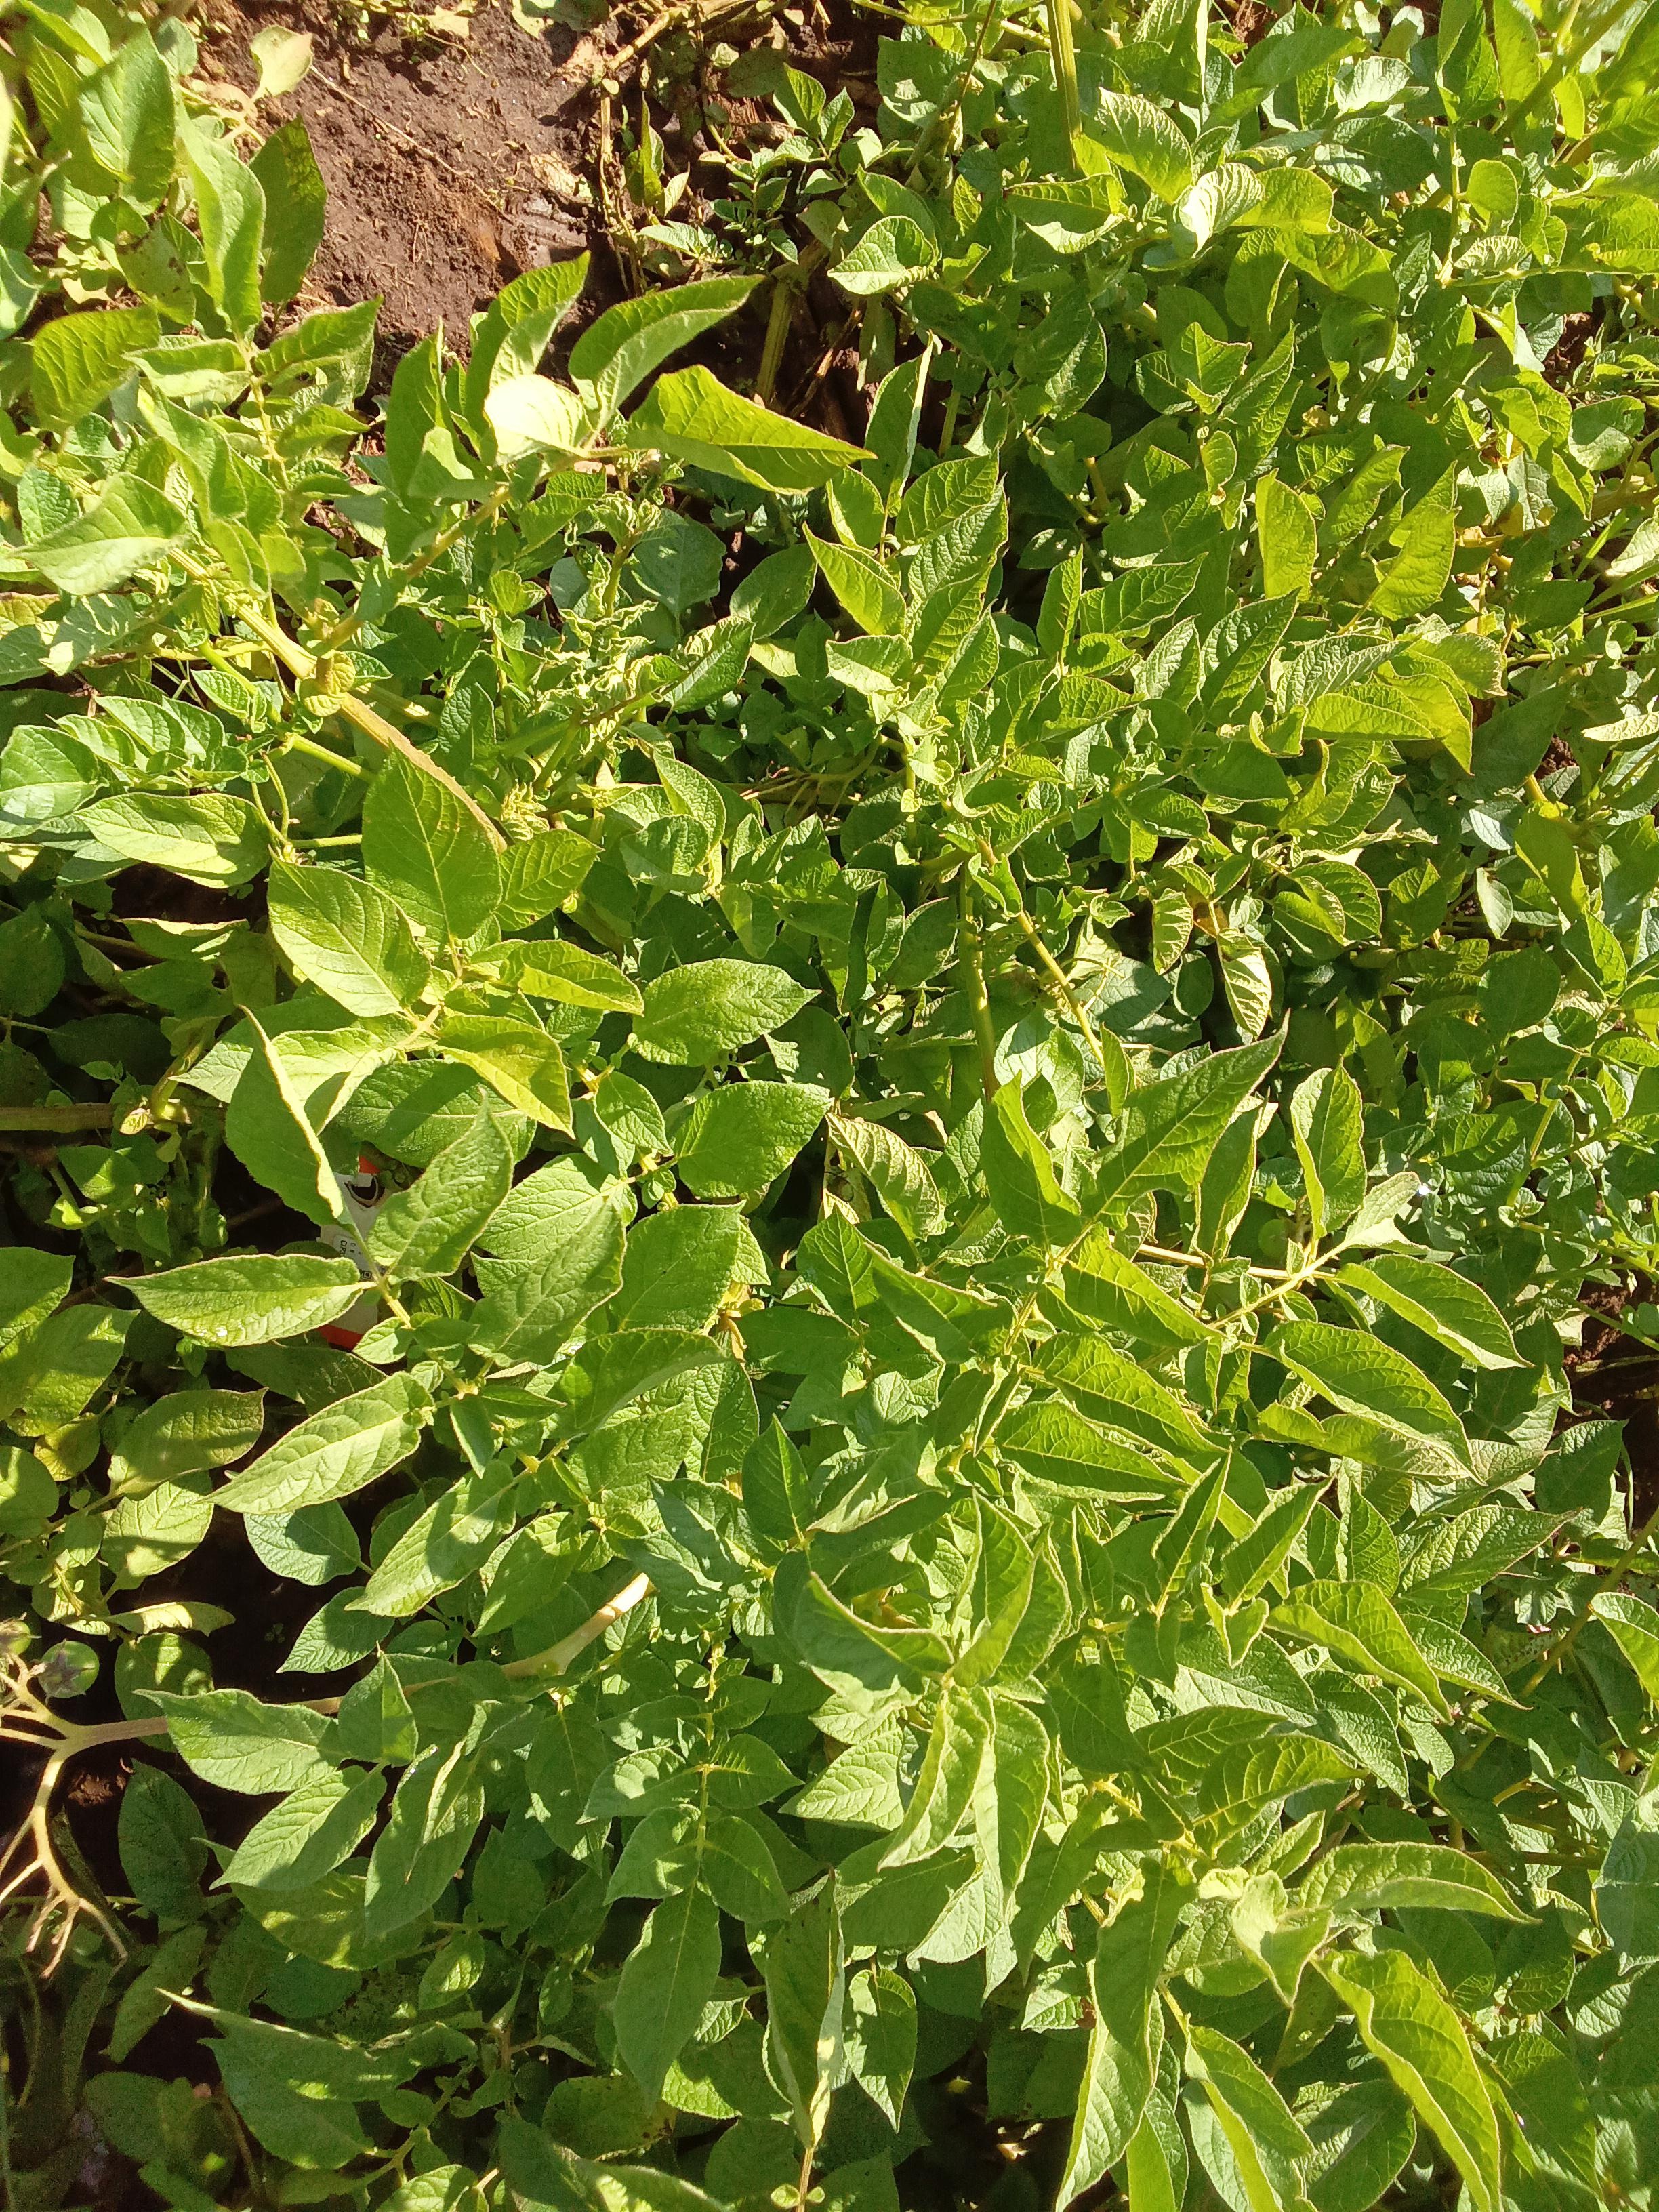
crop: potato
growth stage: maturity
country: Kenya
